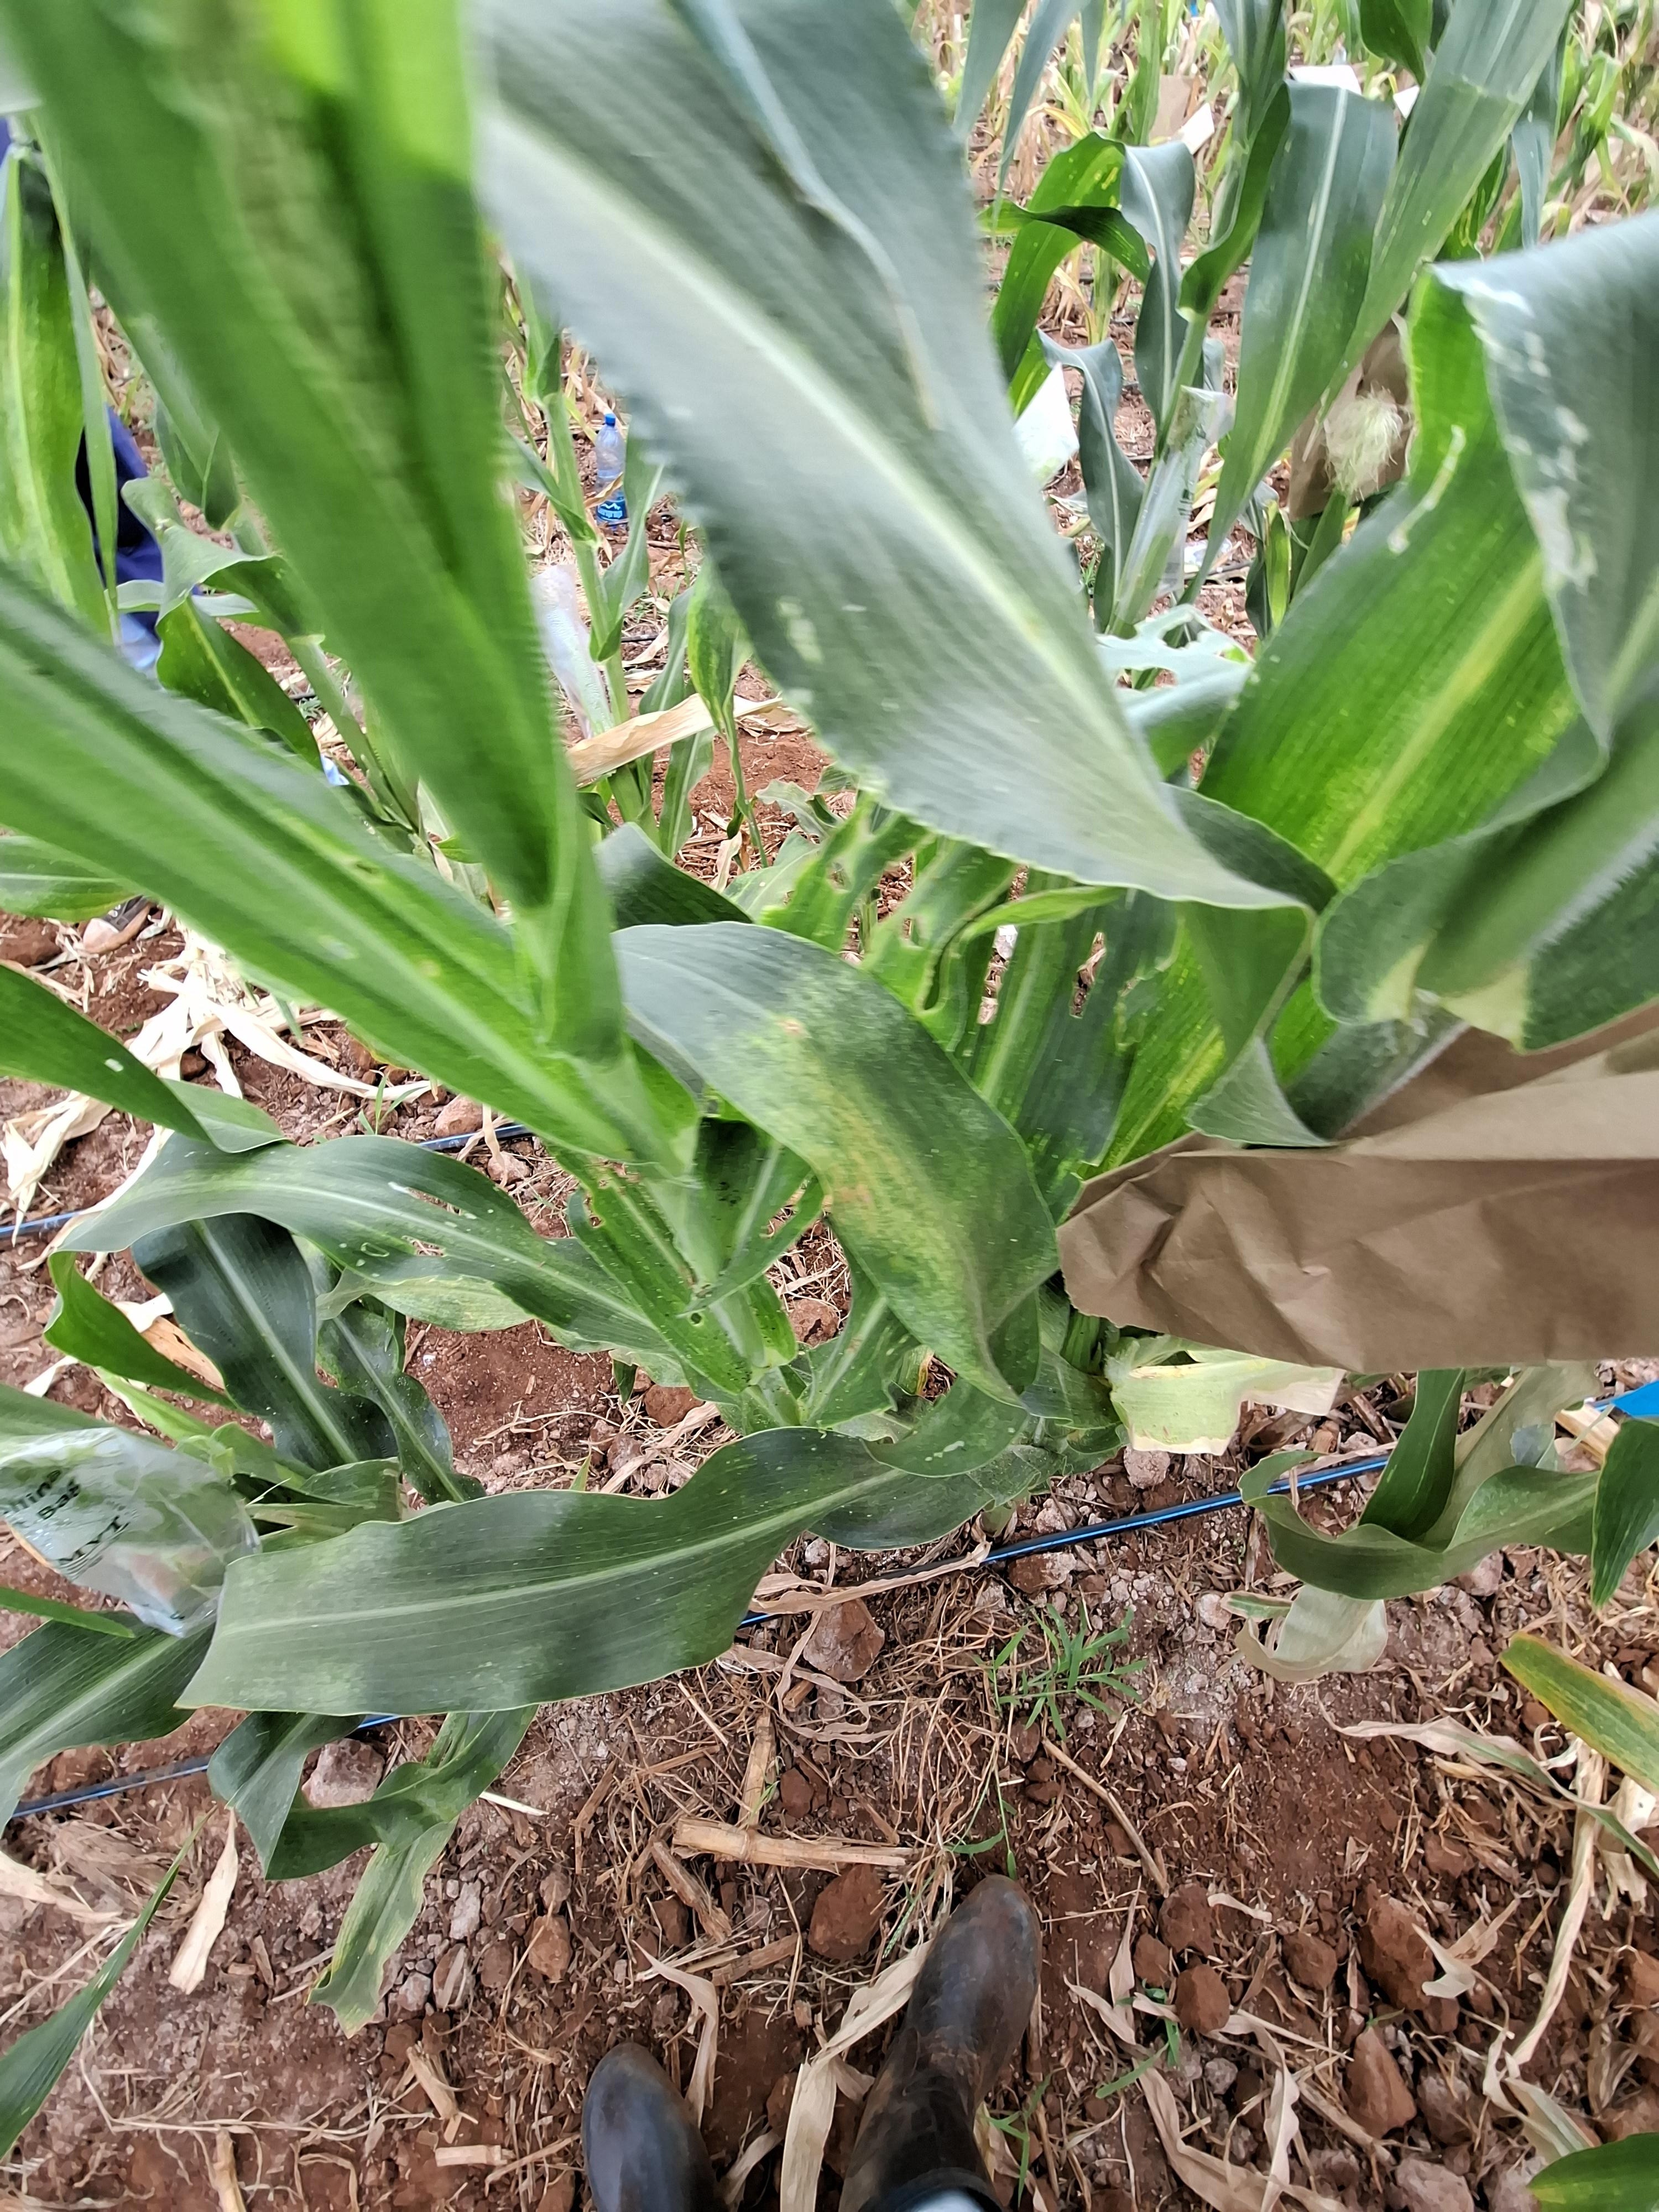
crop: maize
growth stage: flowering
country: Kenya
